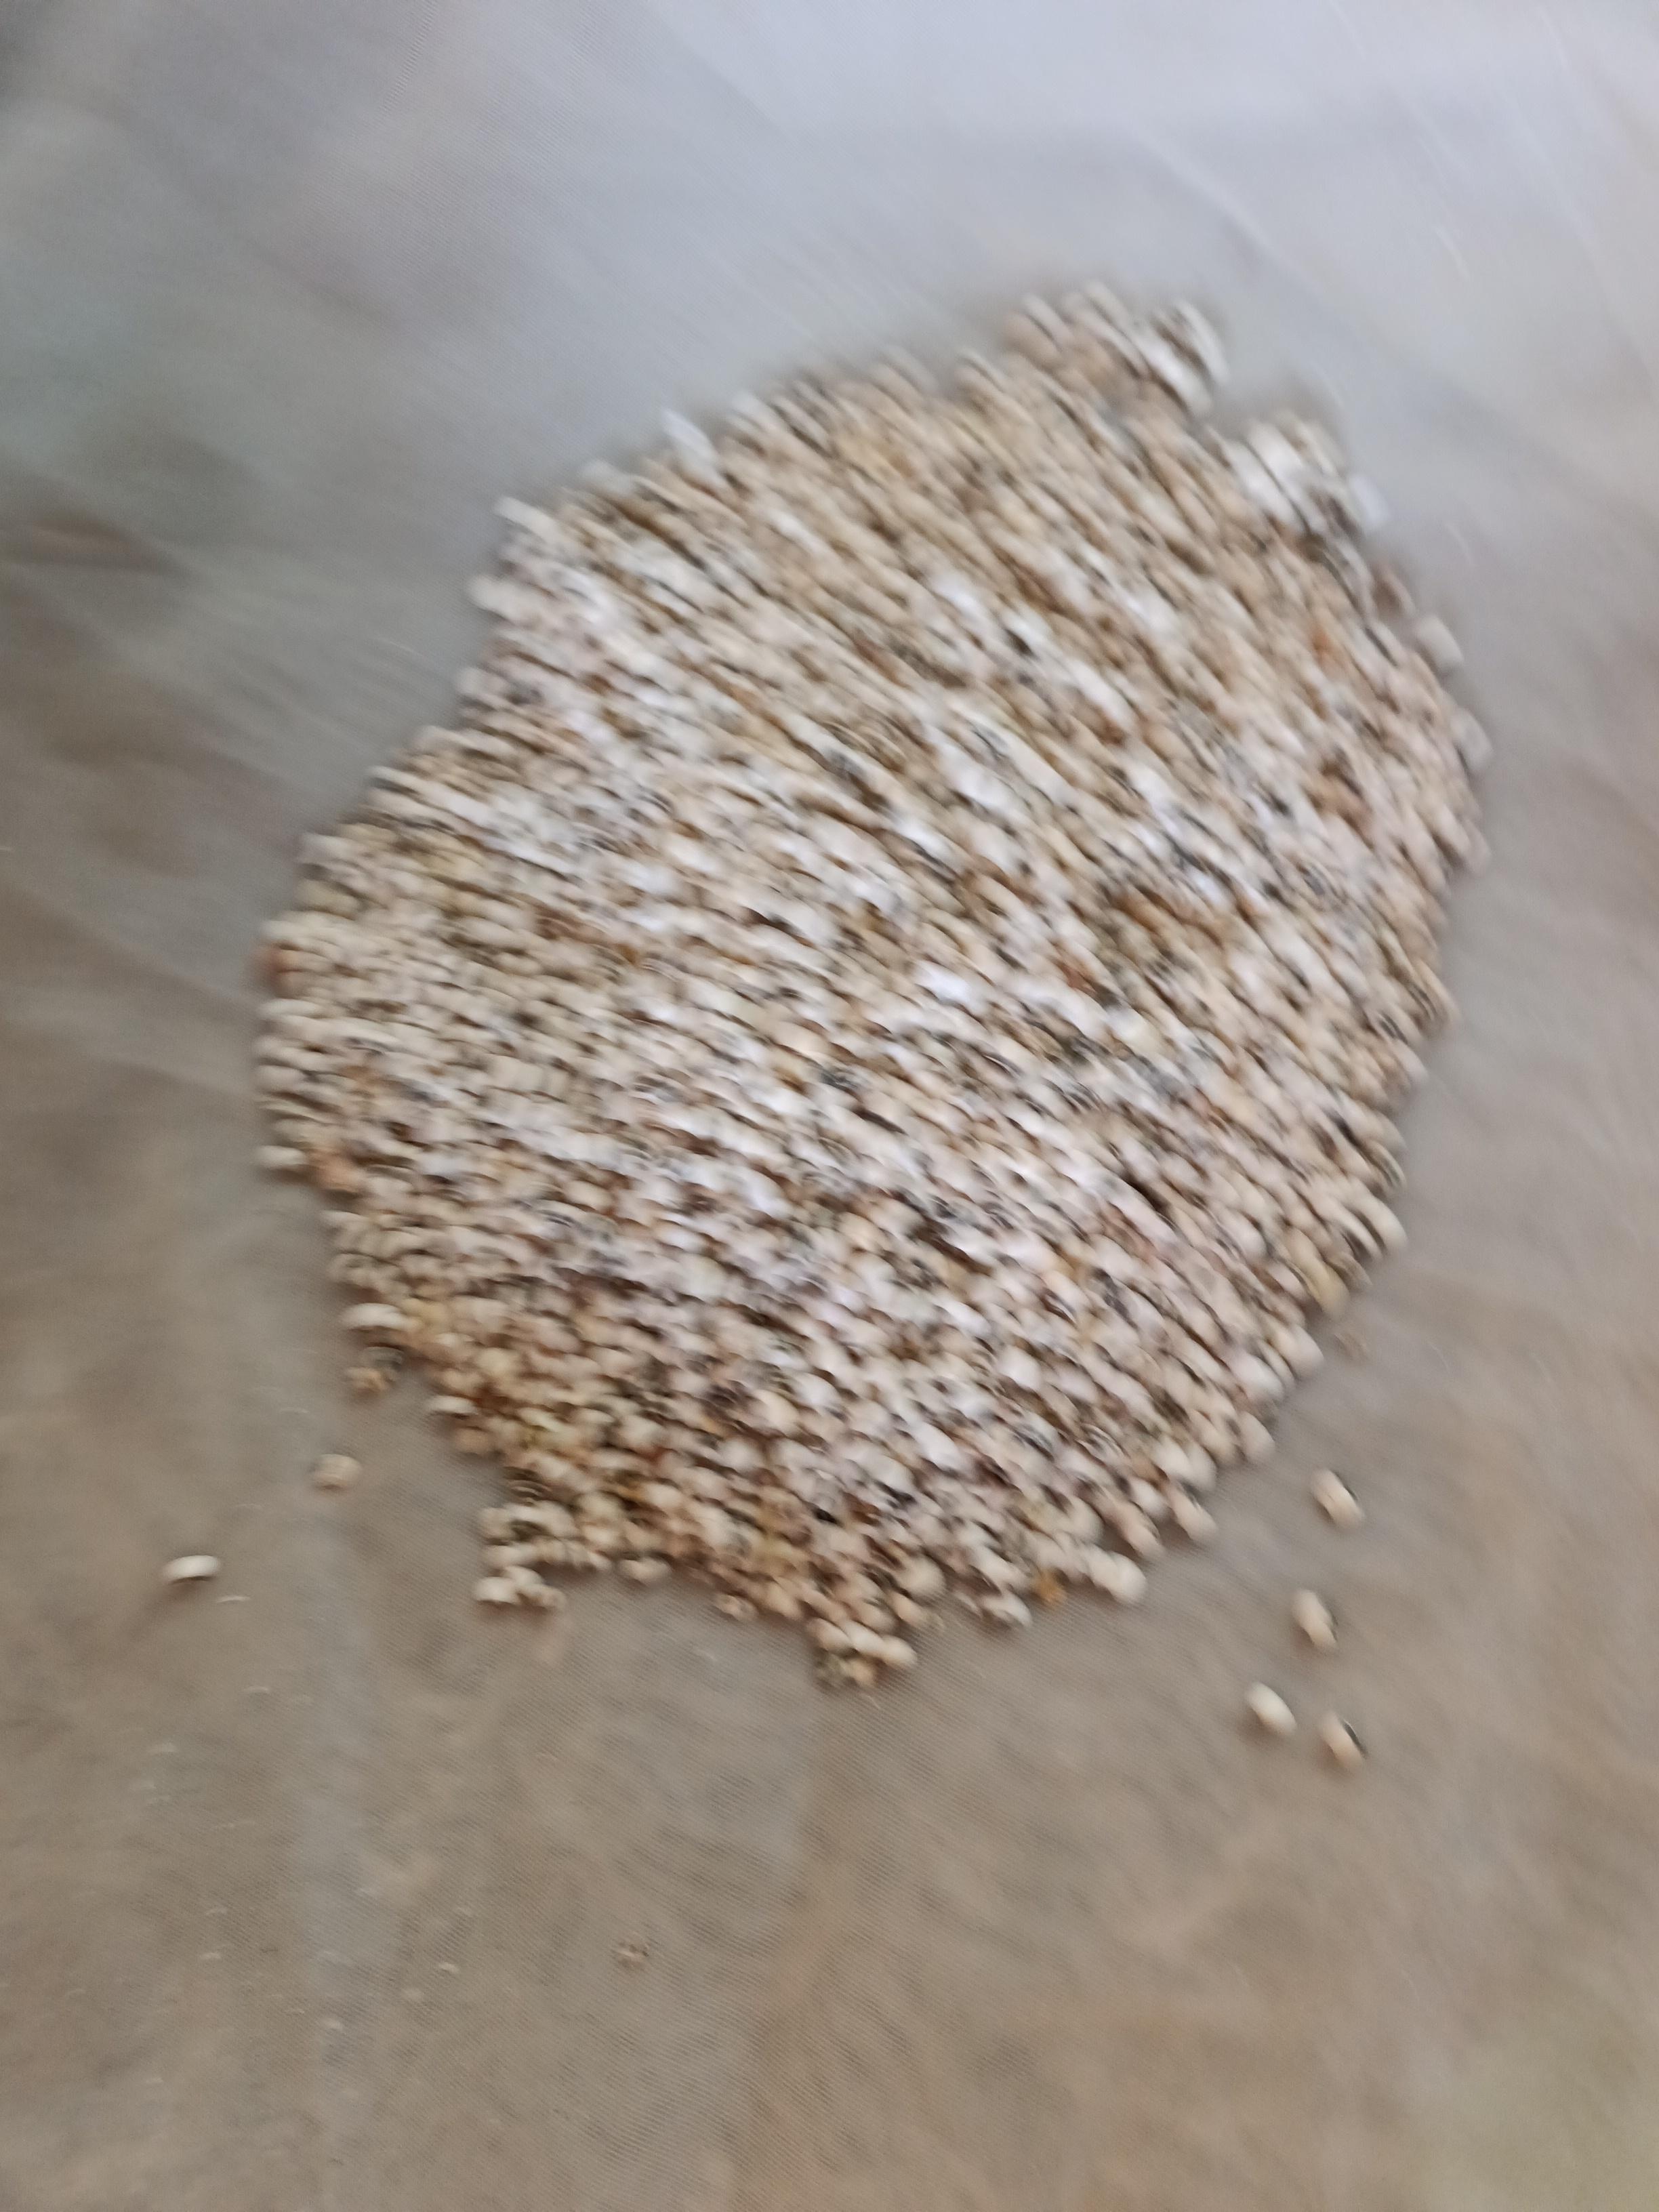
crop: cowpea
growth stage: harvest
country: Nigeria
